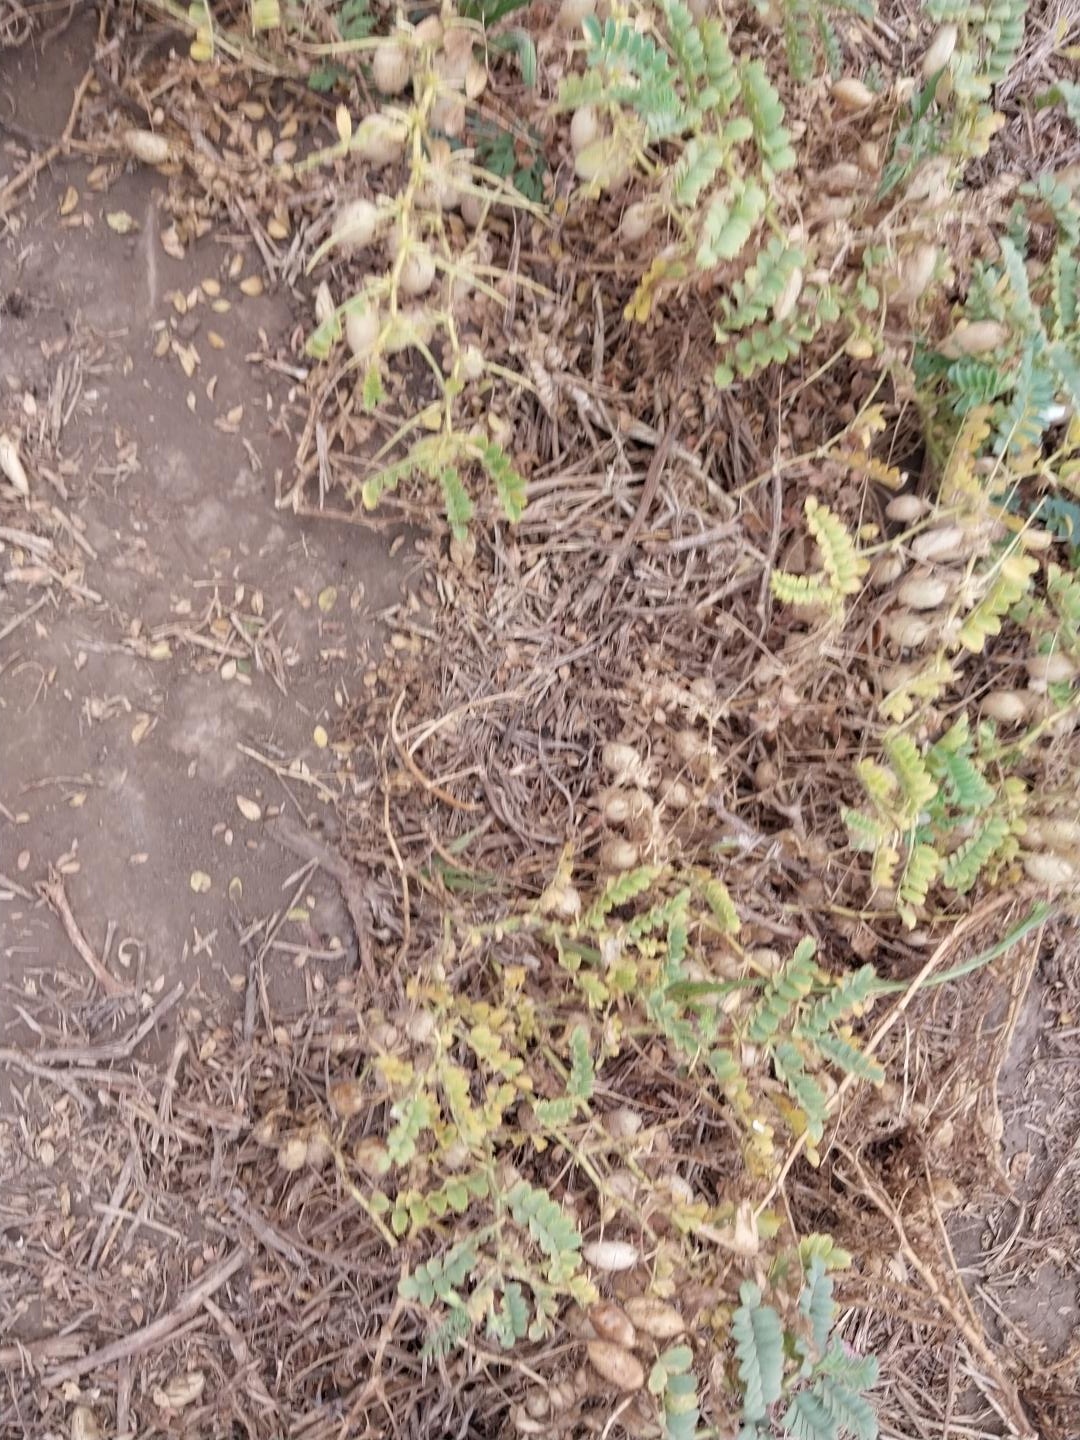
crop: chickpea
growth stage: development pod
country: Tanzania
